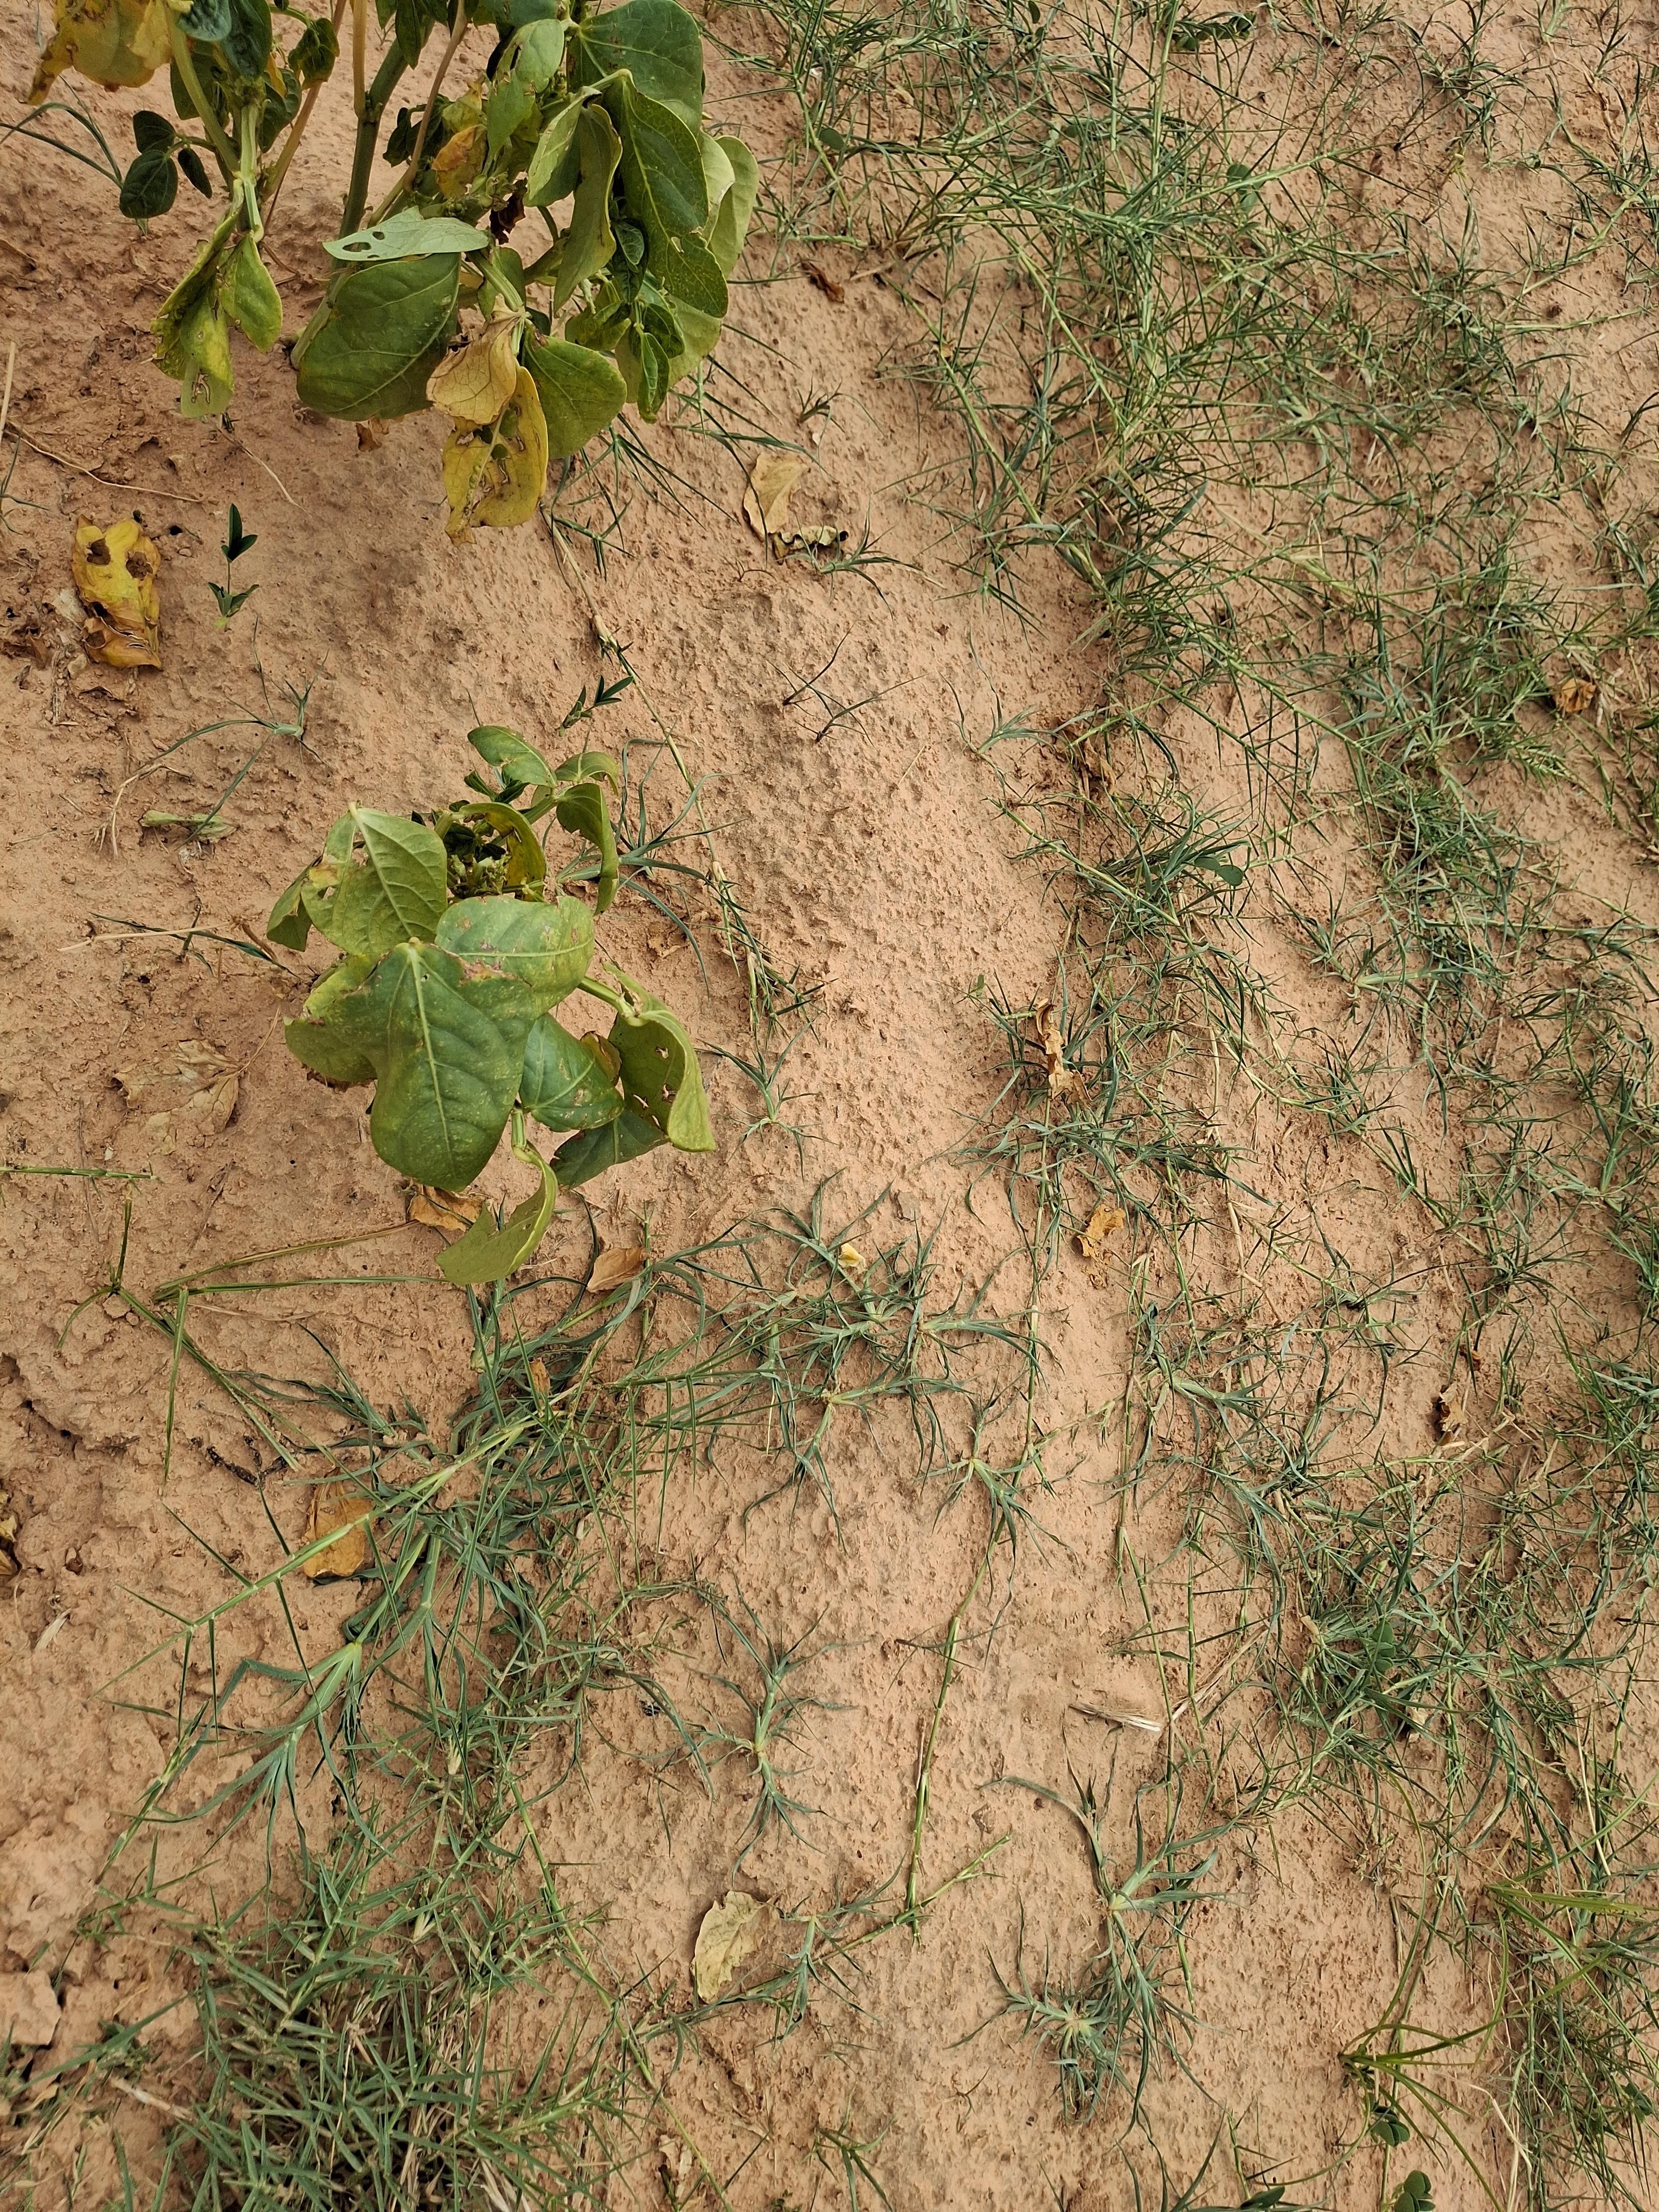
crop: cowpea
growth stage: harvest maturity
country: Nigeria
